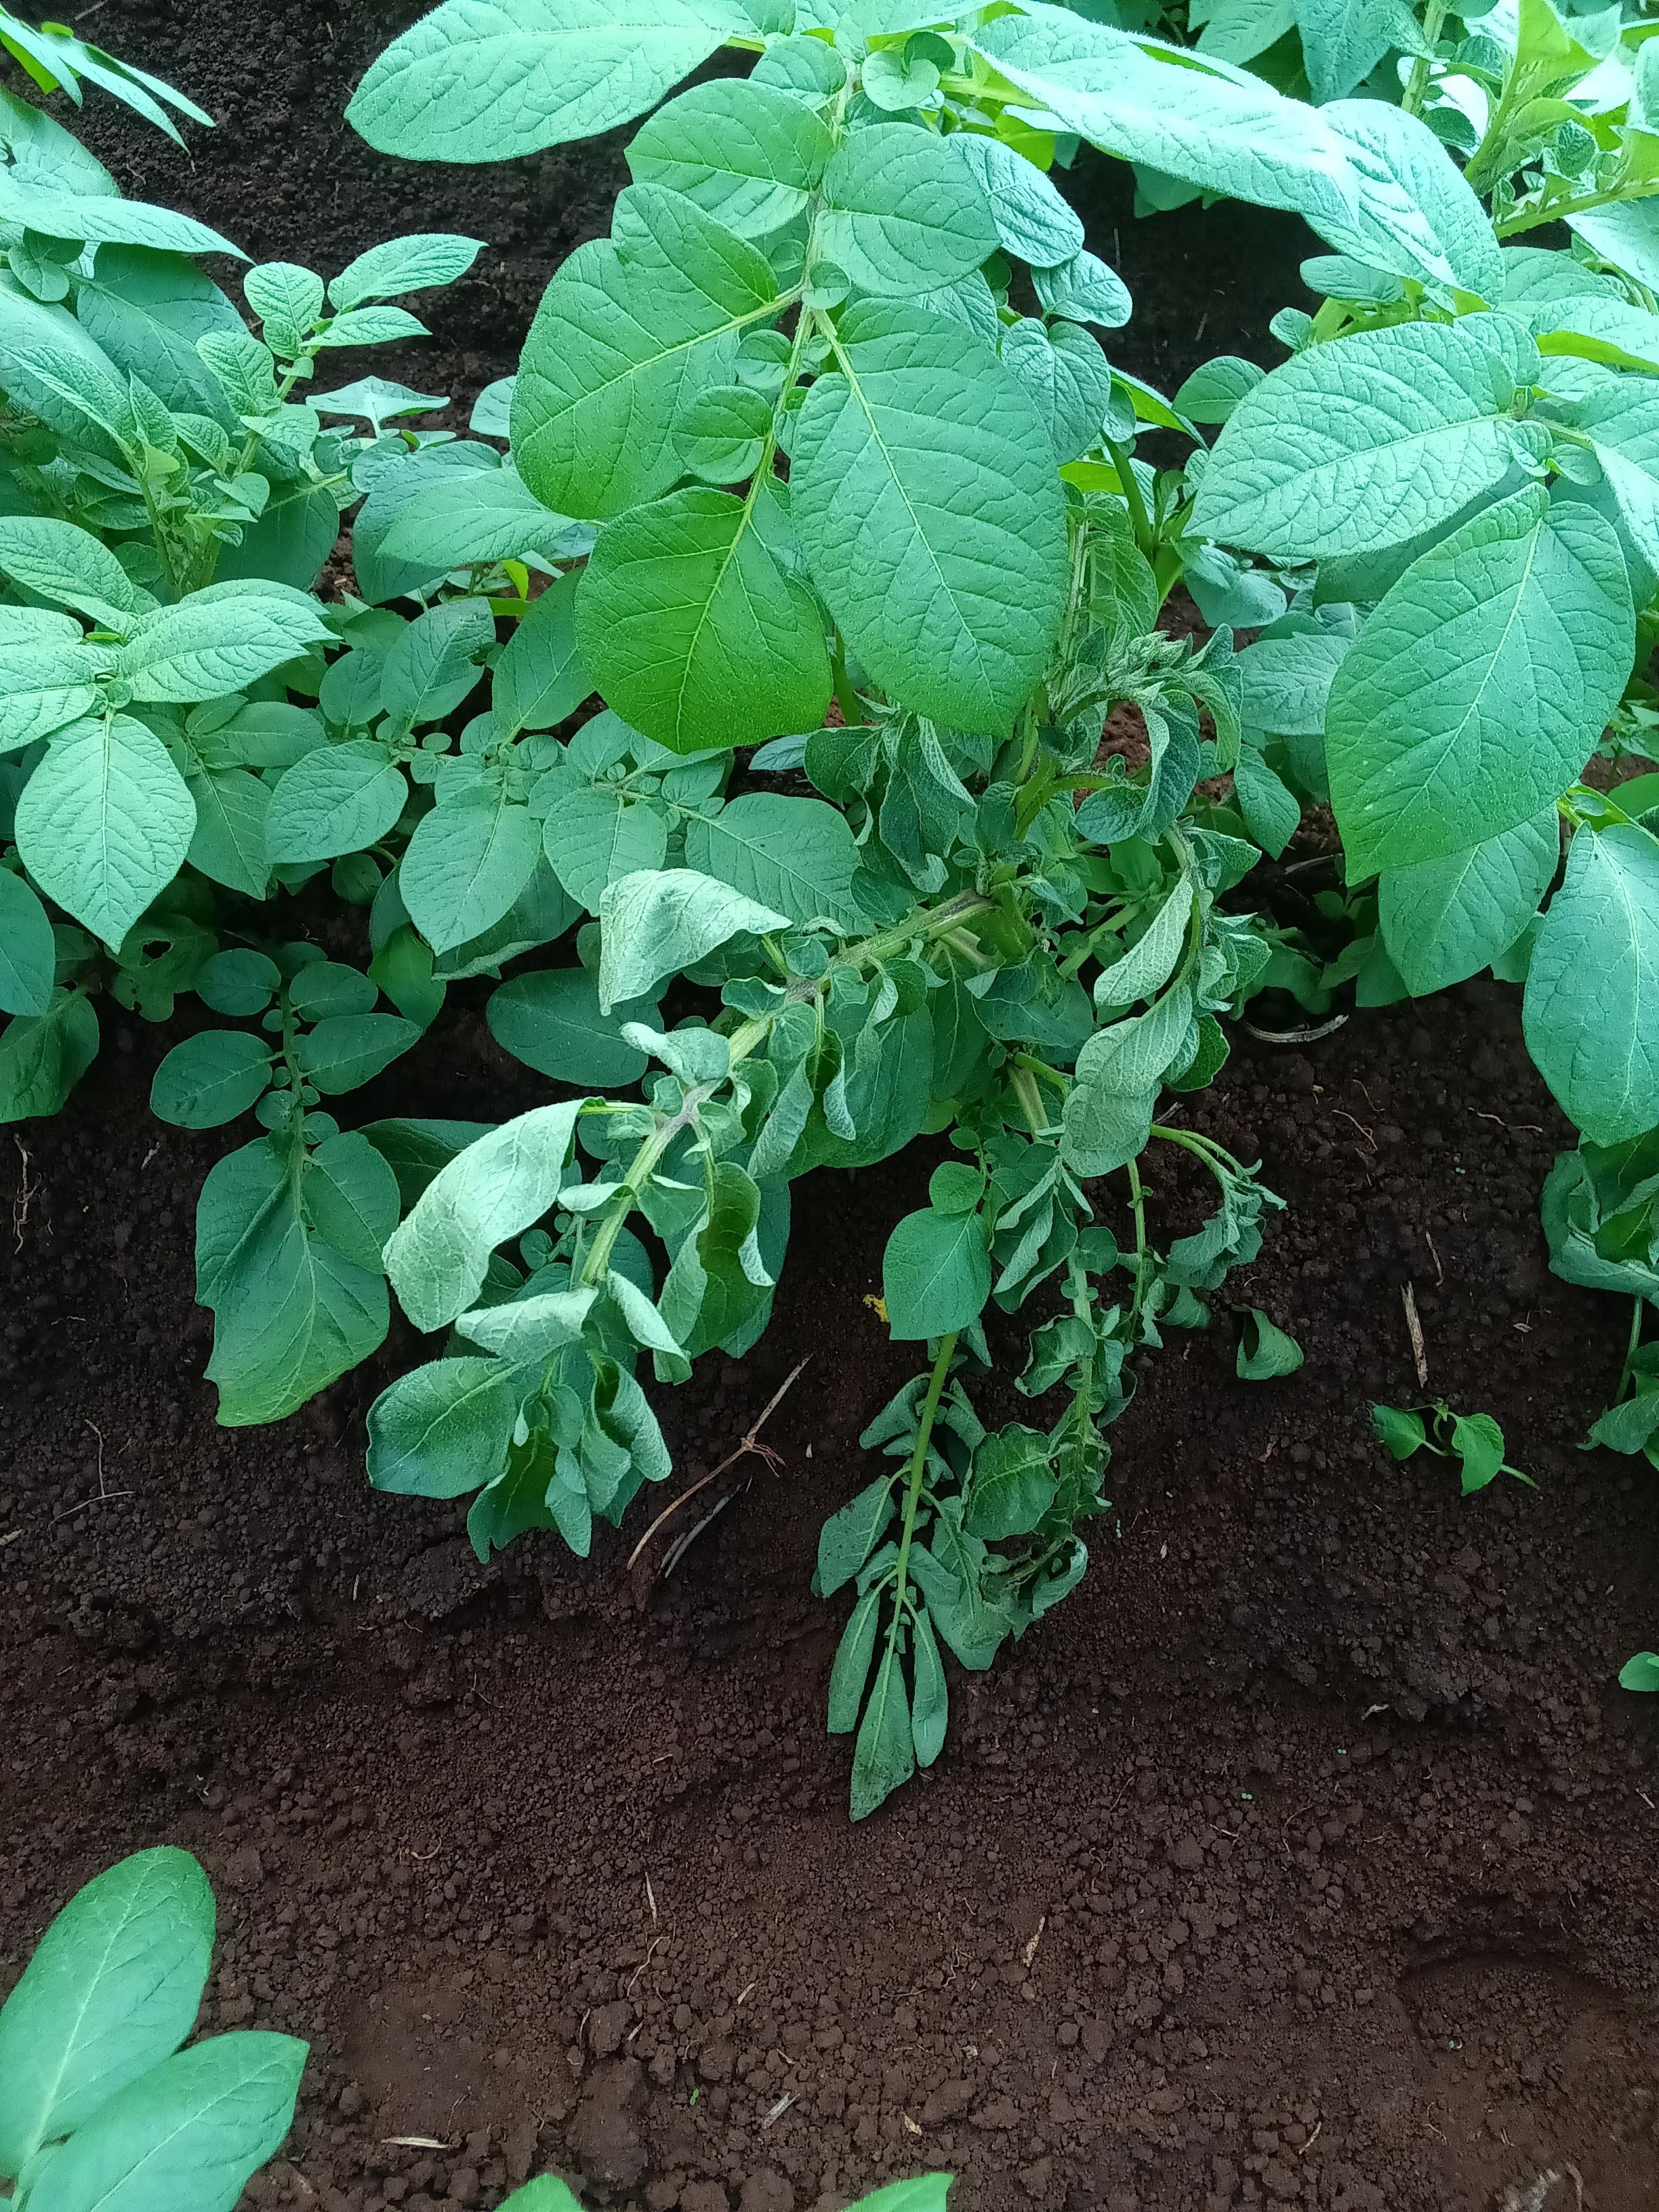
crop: potato
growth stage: vegetative
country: Kenya
